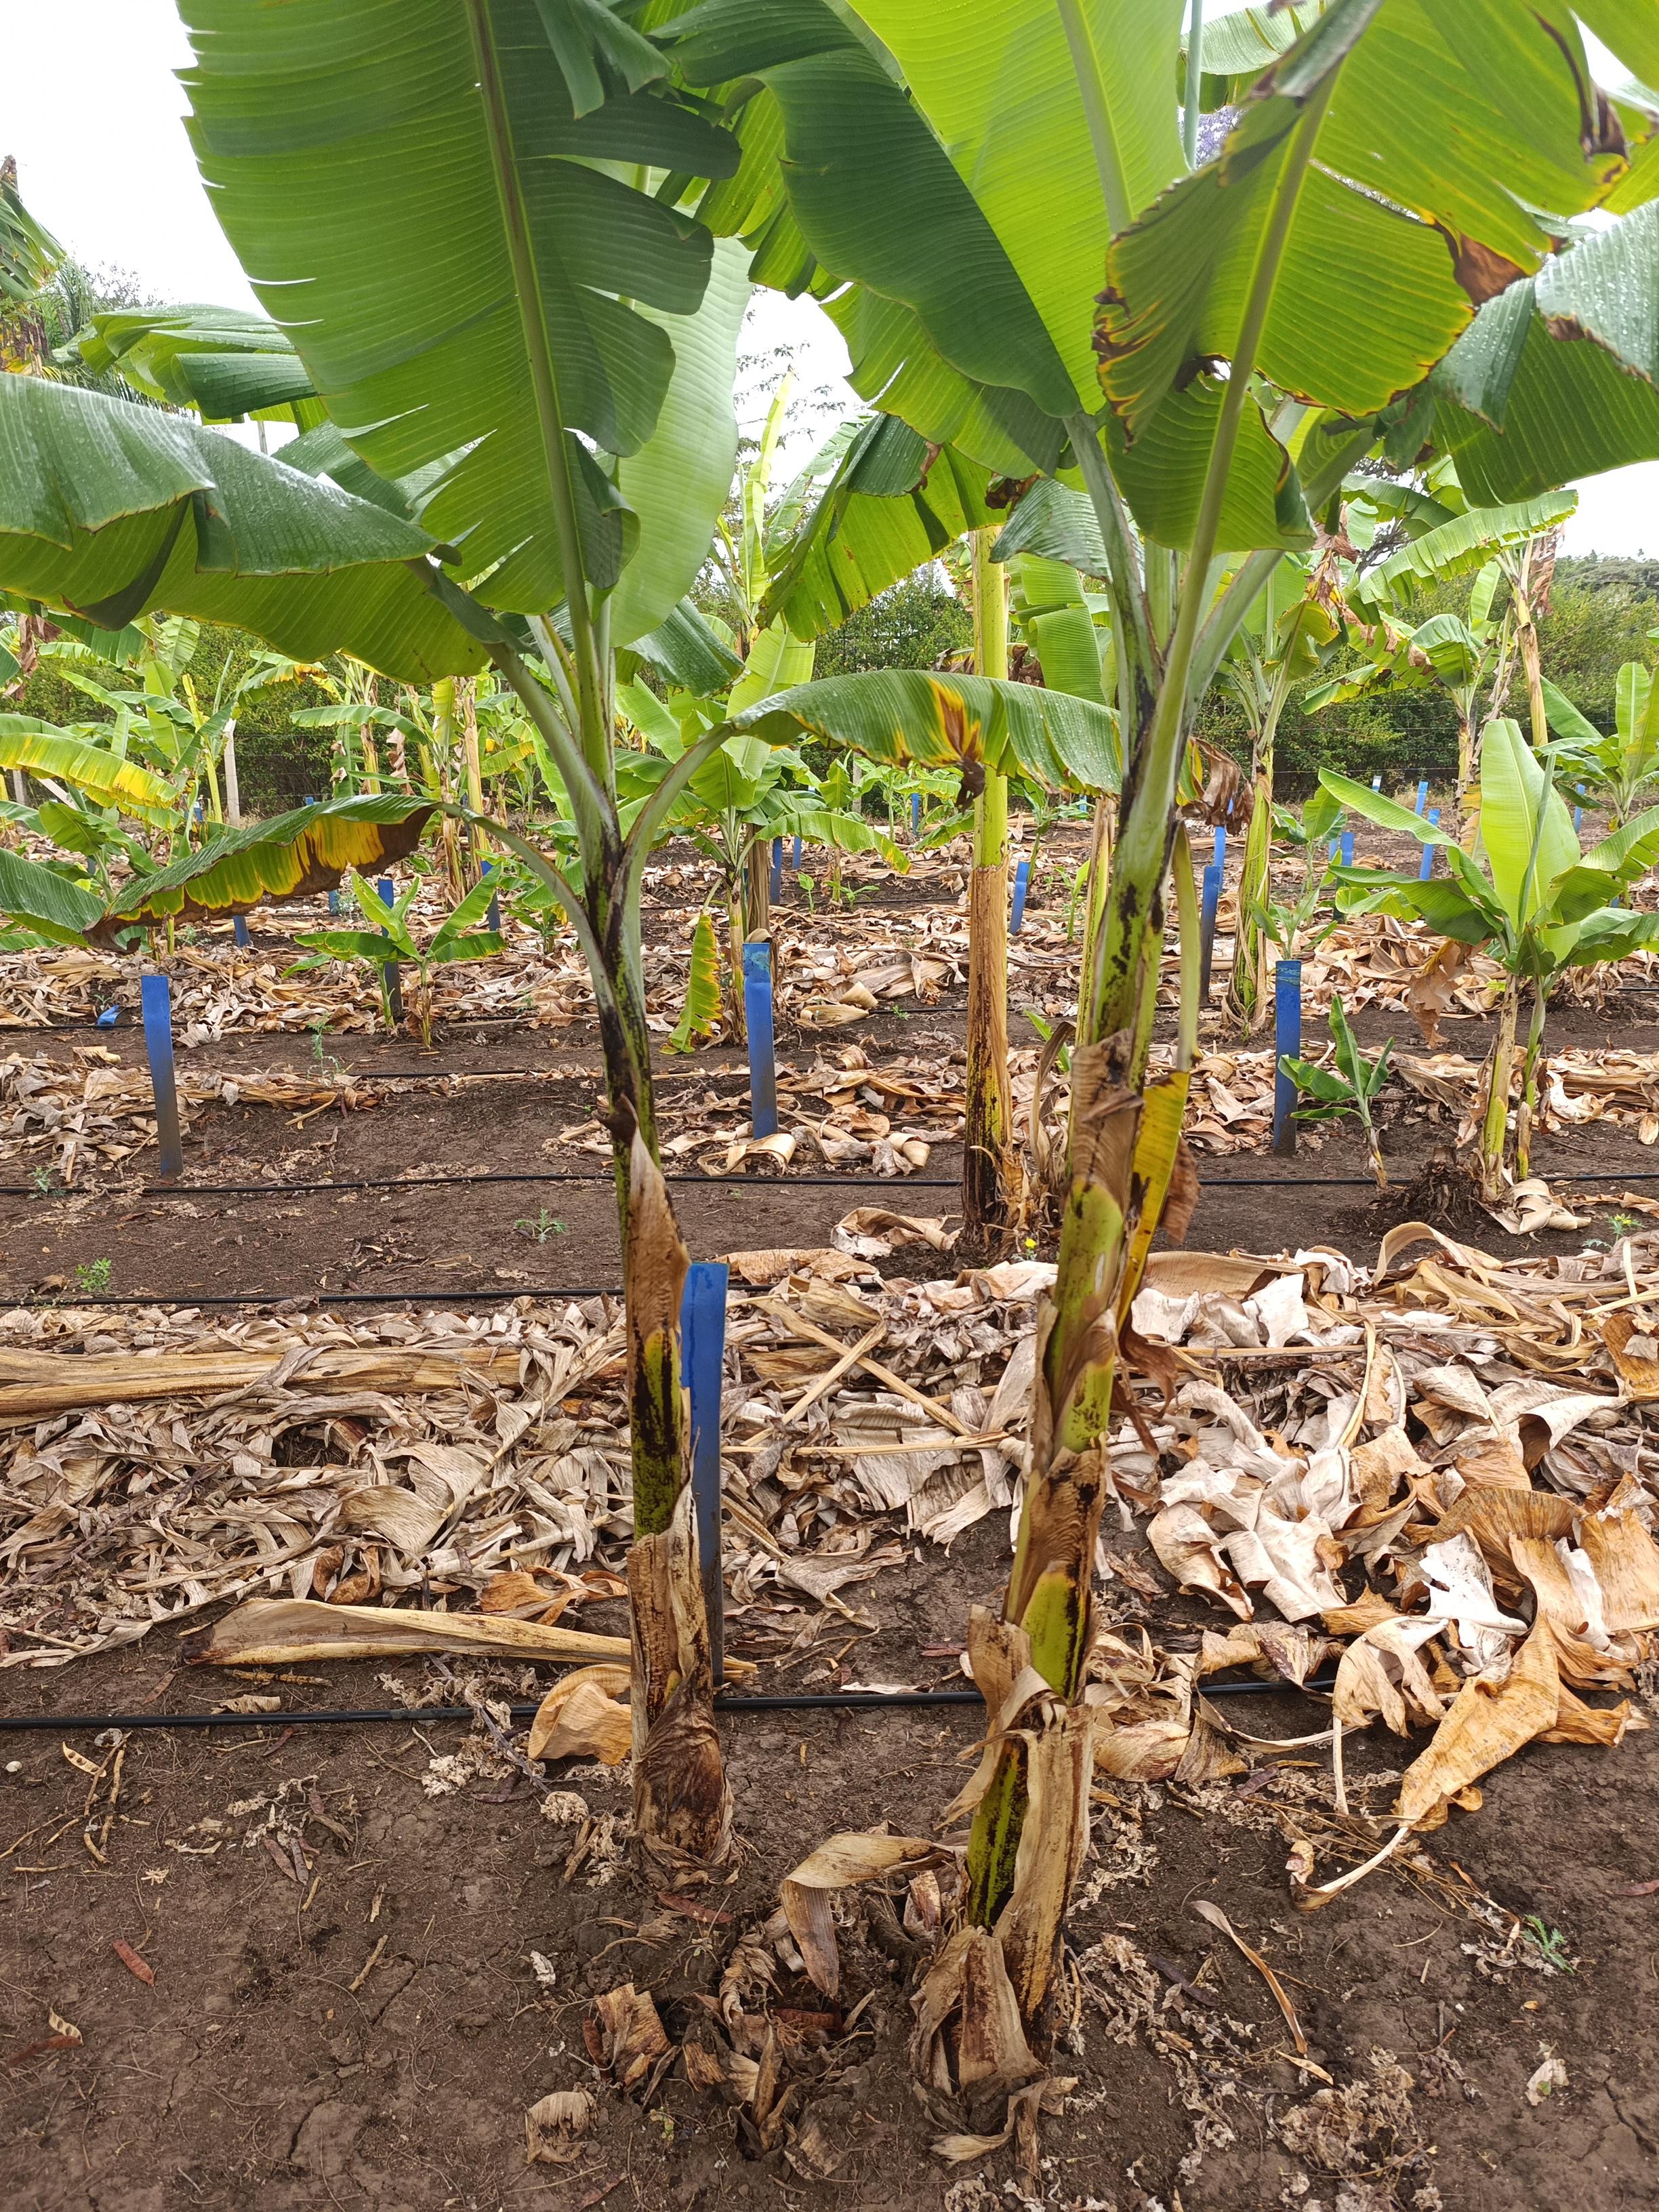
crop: banana
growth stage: vegetative
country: Tanzania
